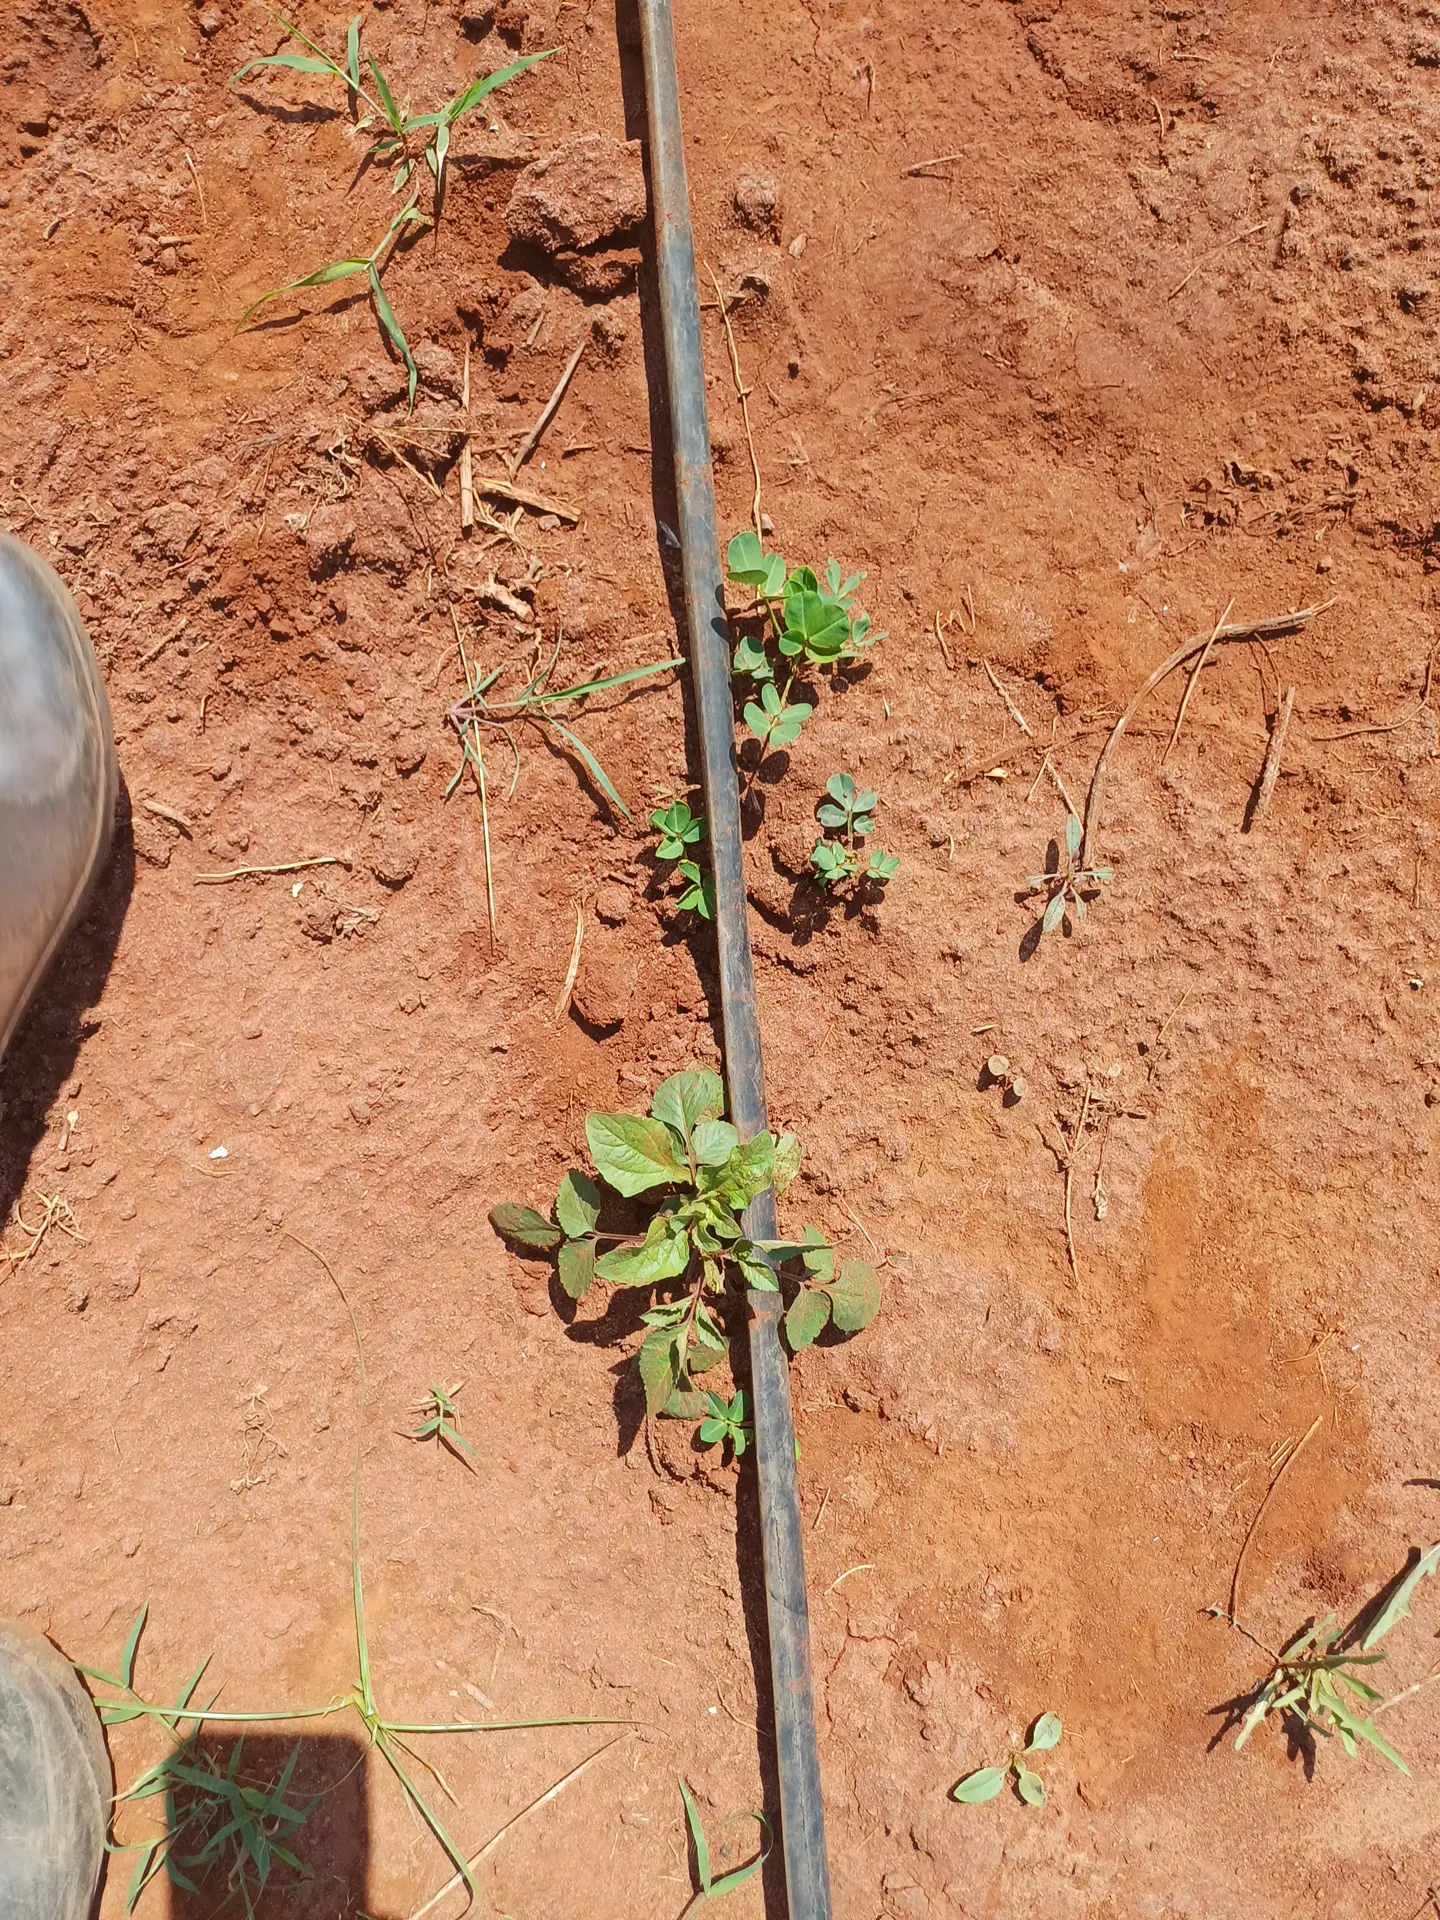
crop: groundnut
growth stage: vegetative
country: Kenya
